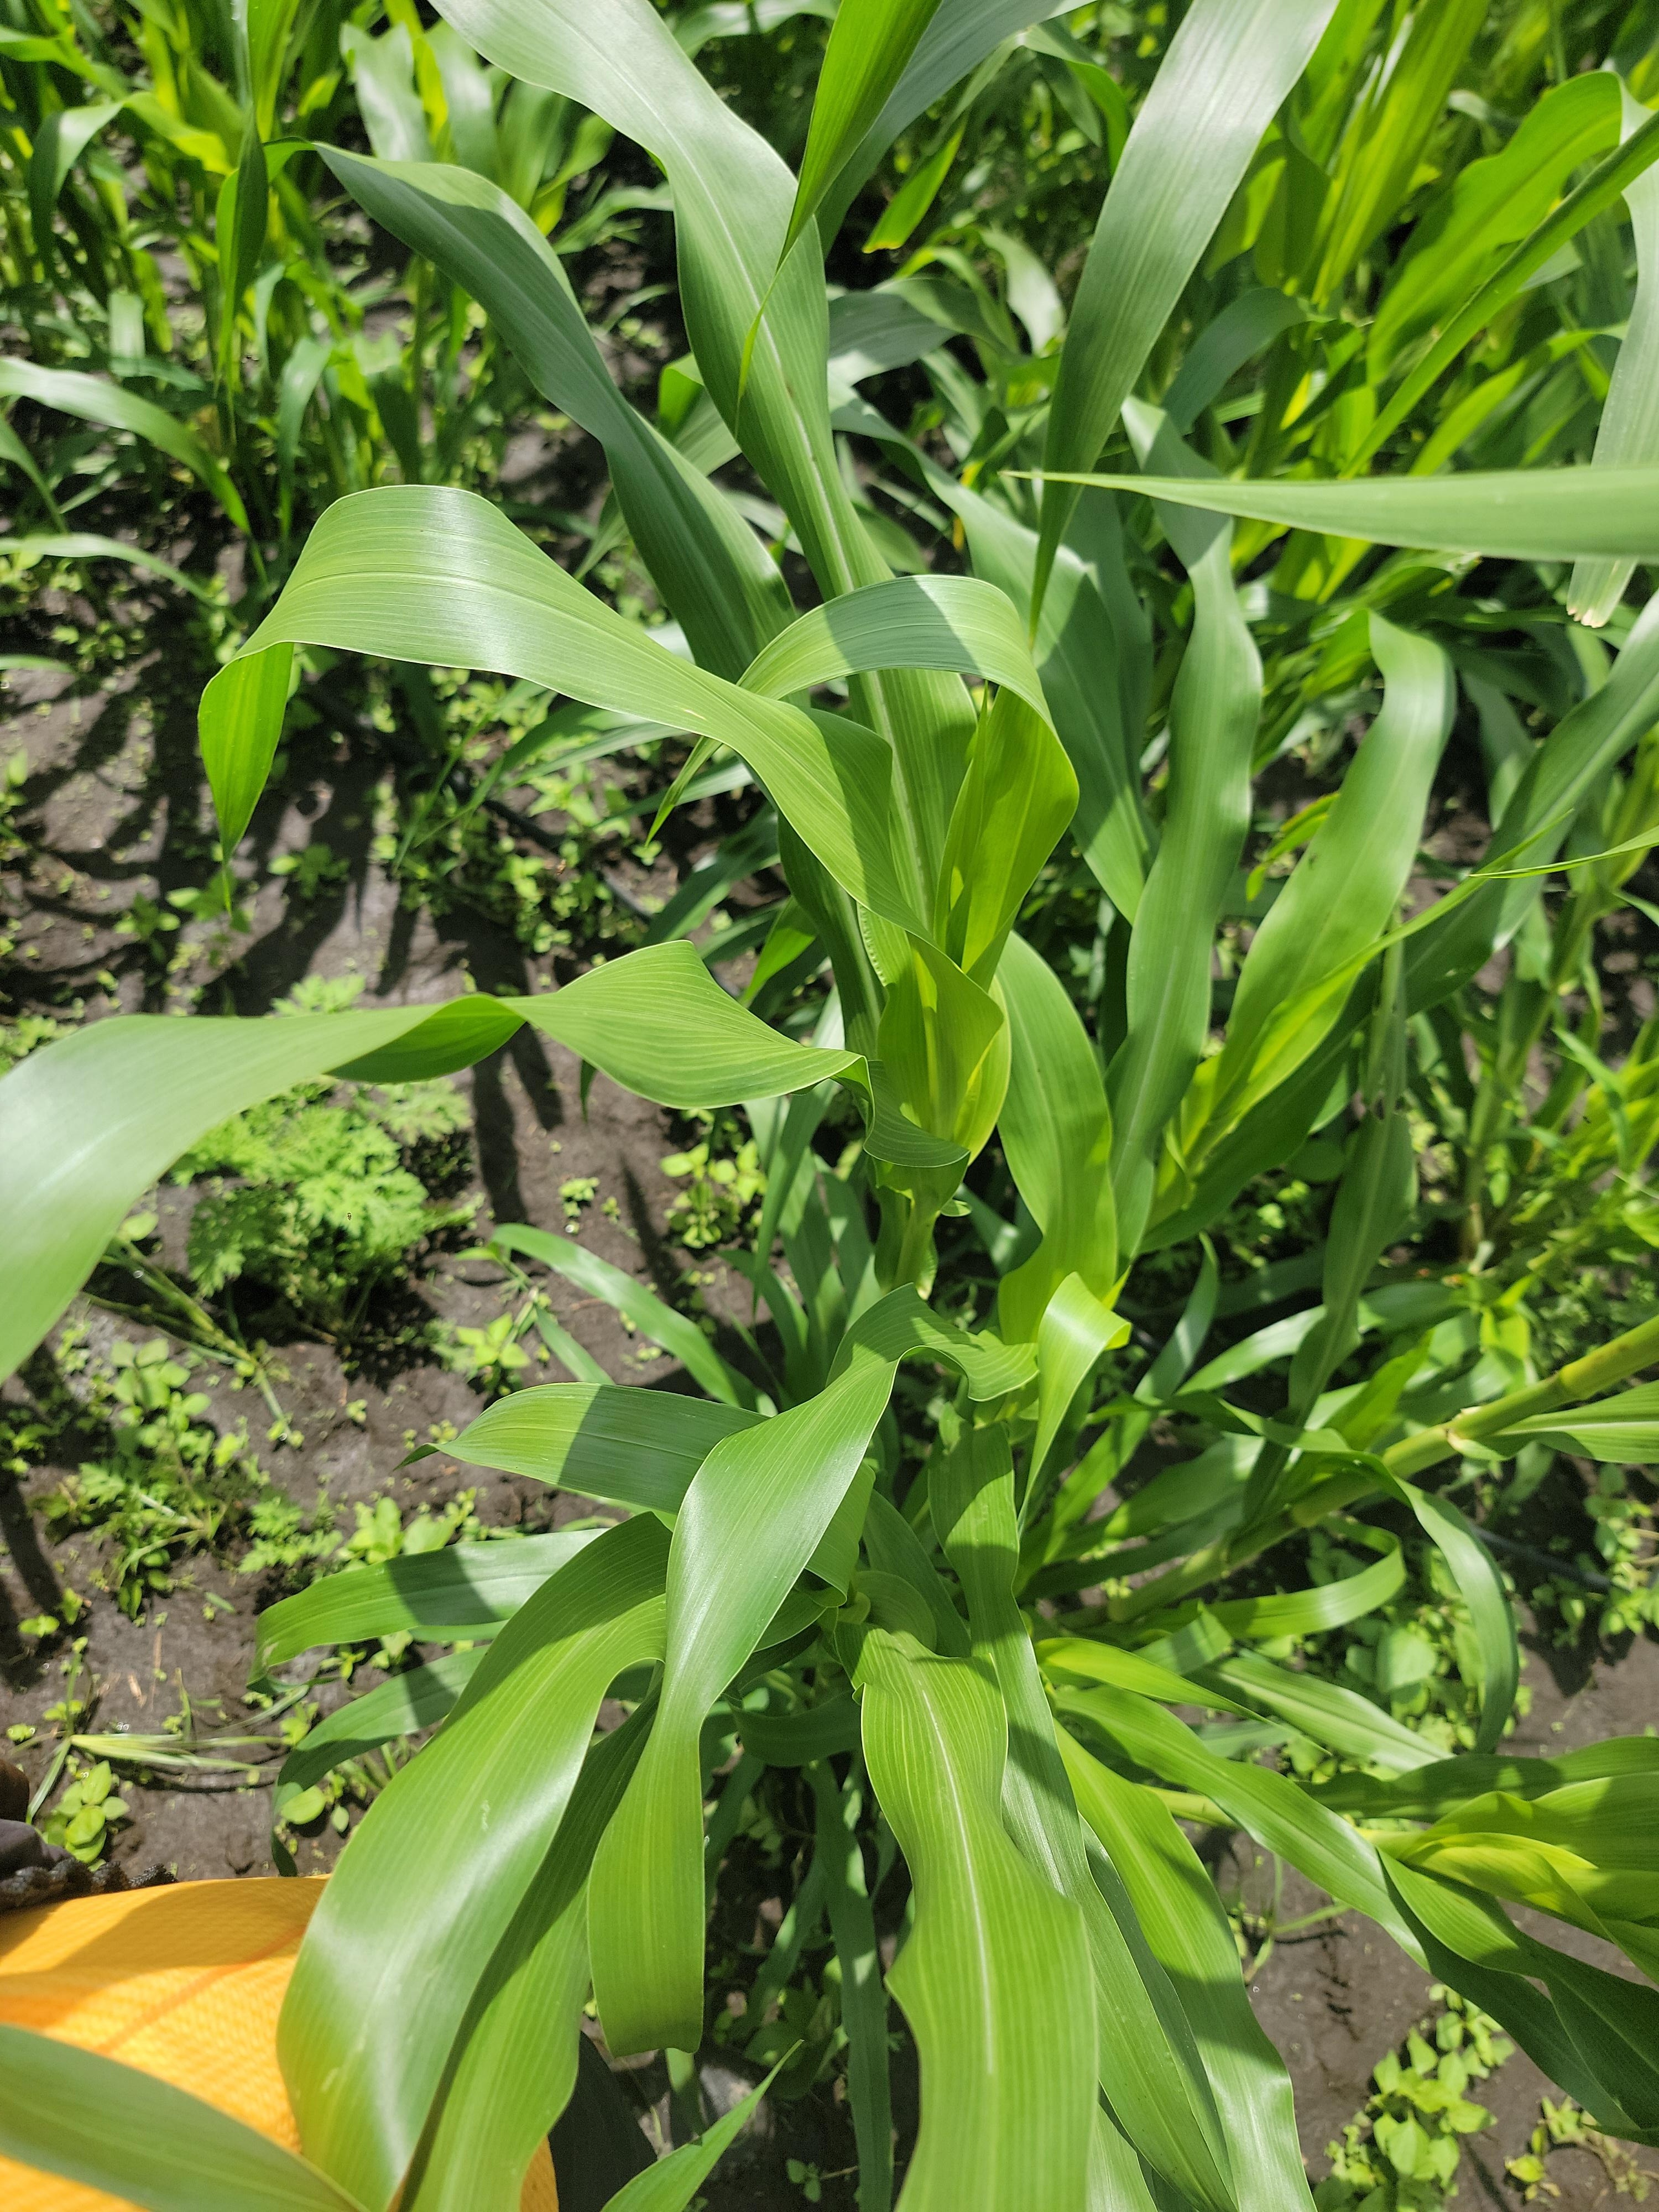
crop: pearl millet
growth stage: heading tuber
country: Tanzania
